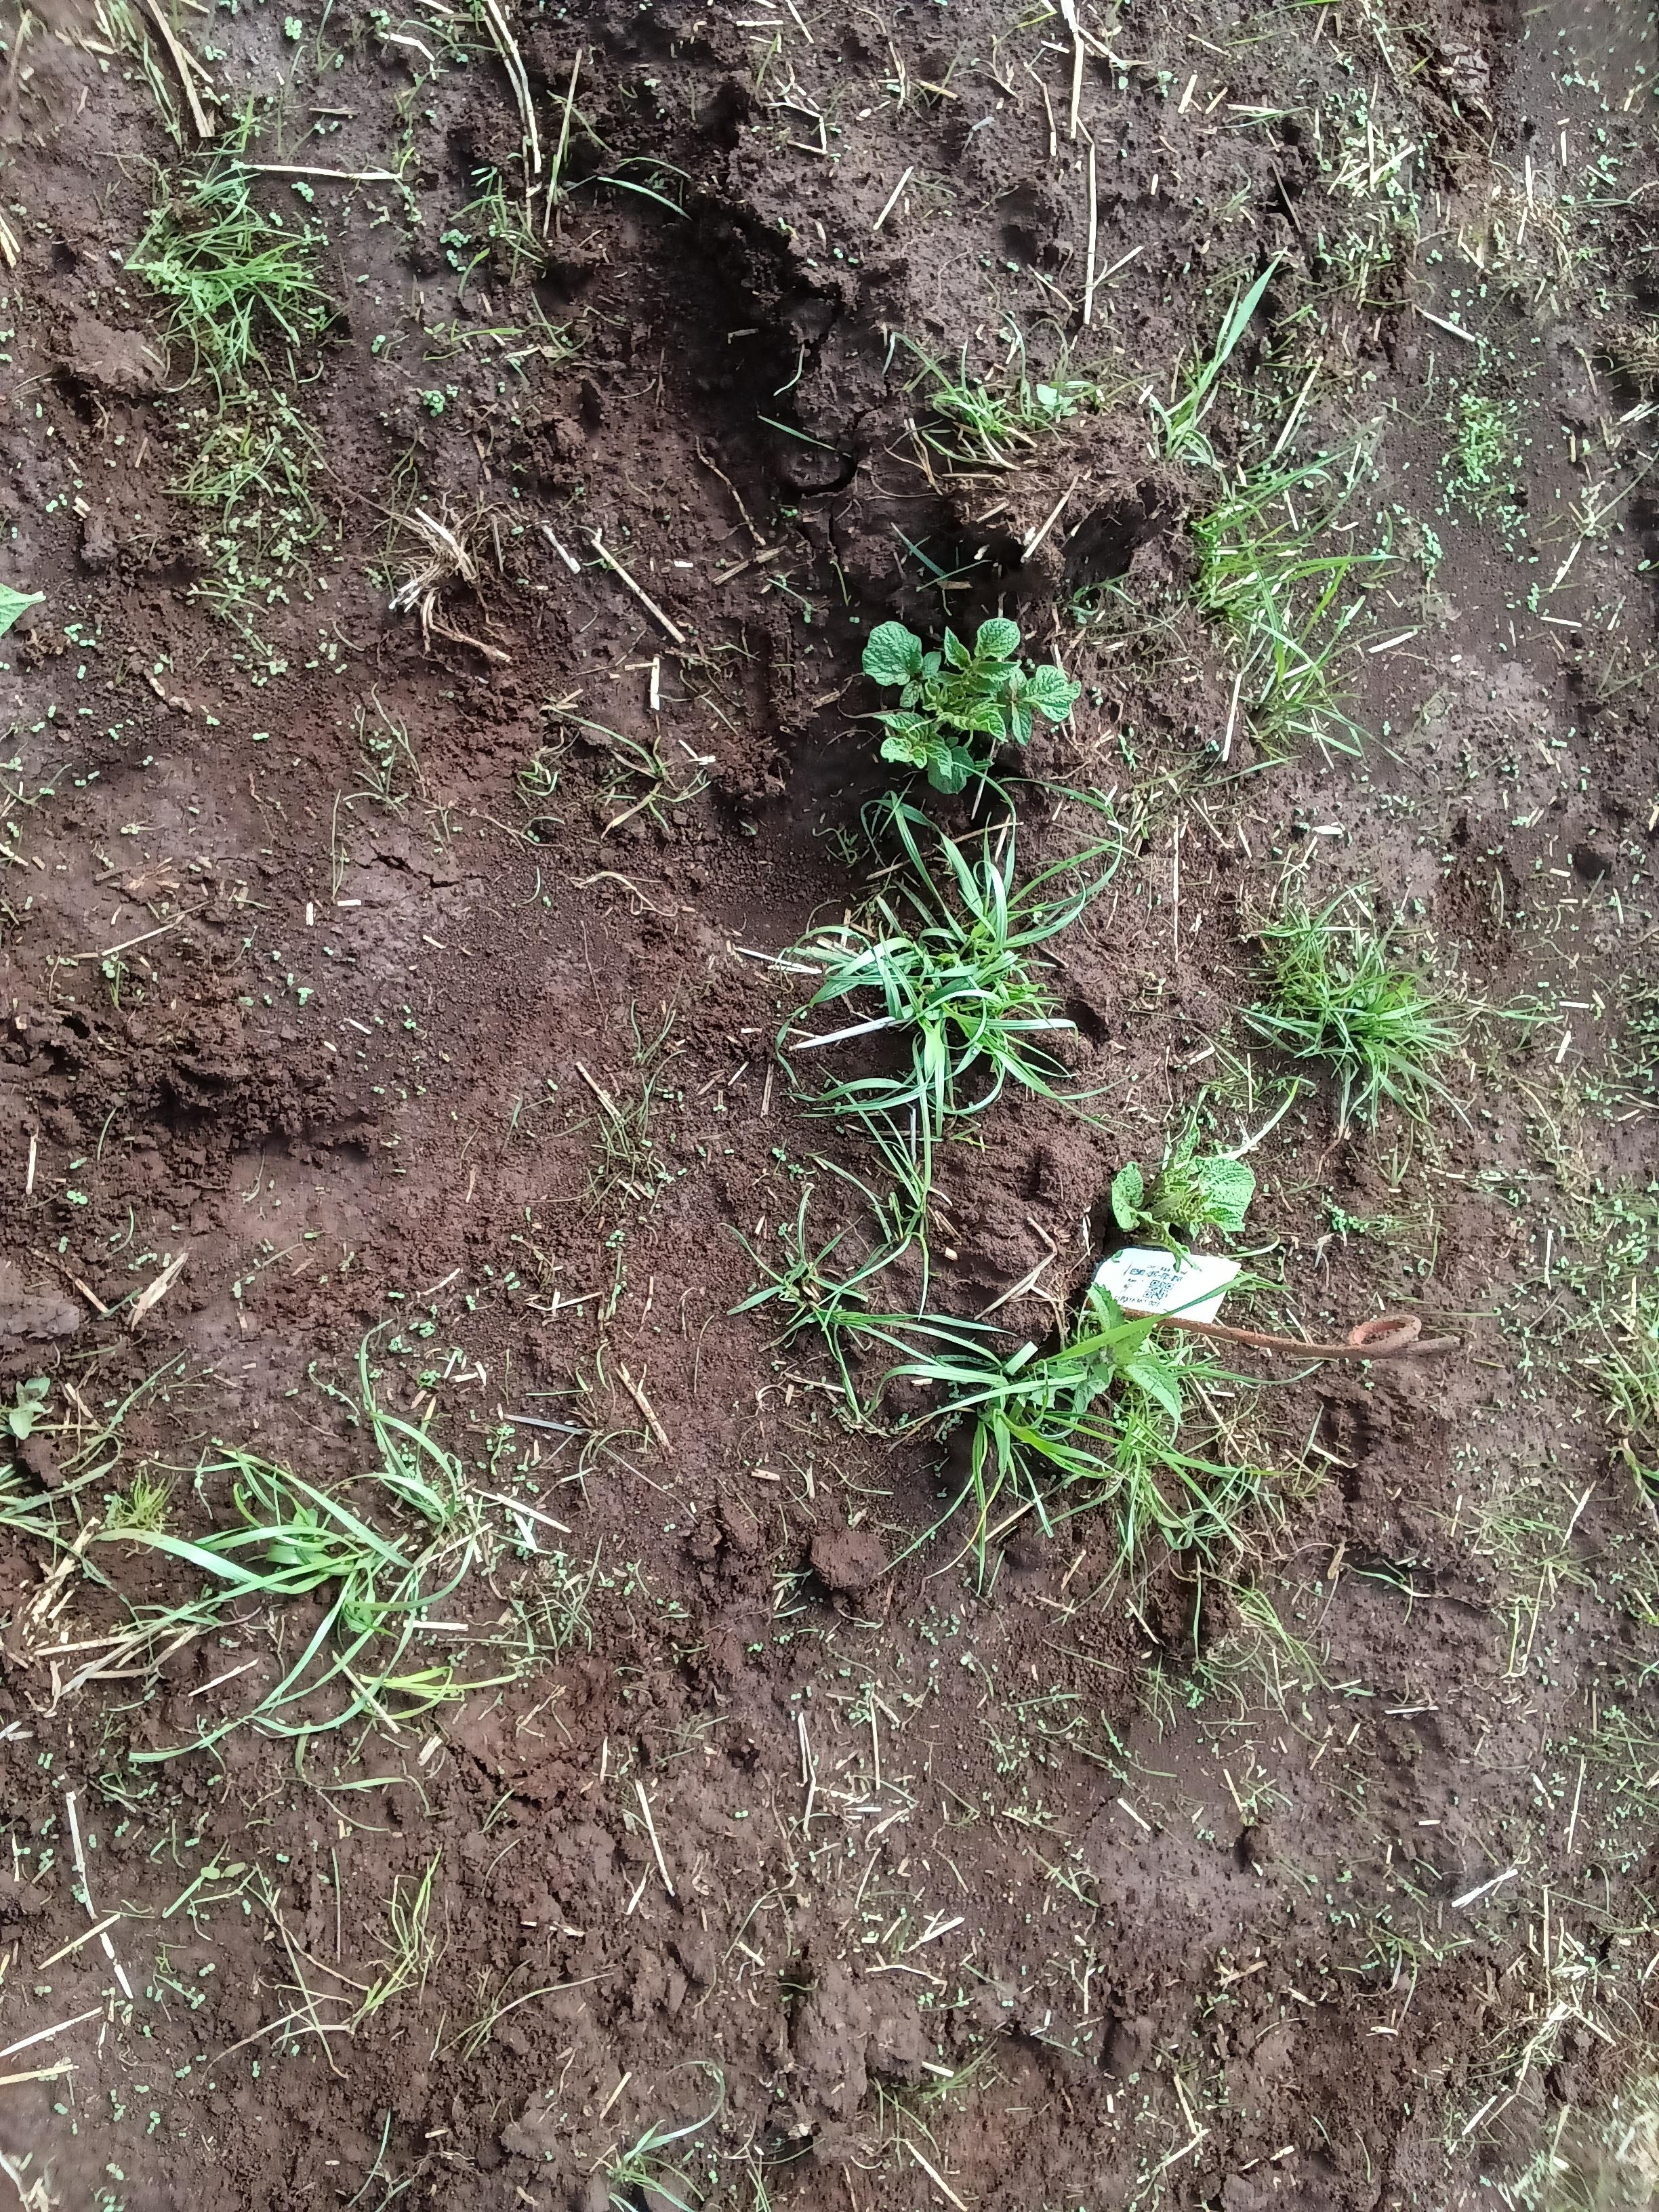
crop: potato
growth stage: sprouting emergence
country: Kenya
